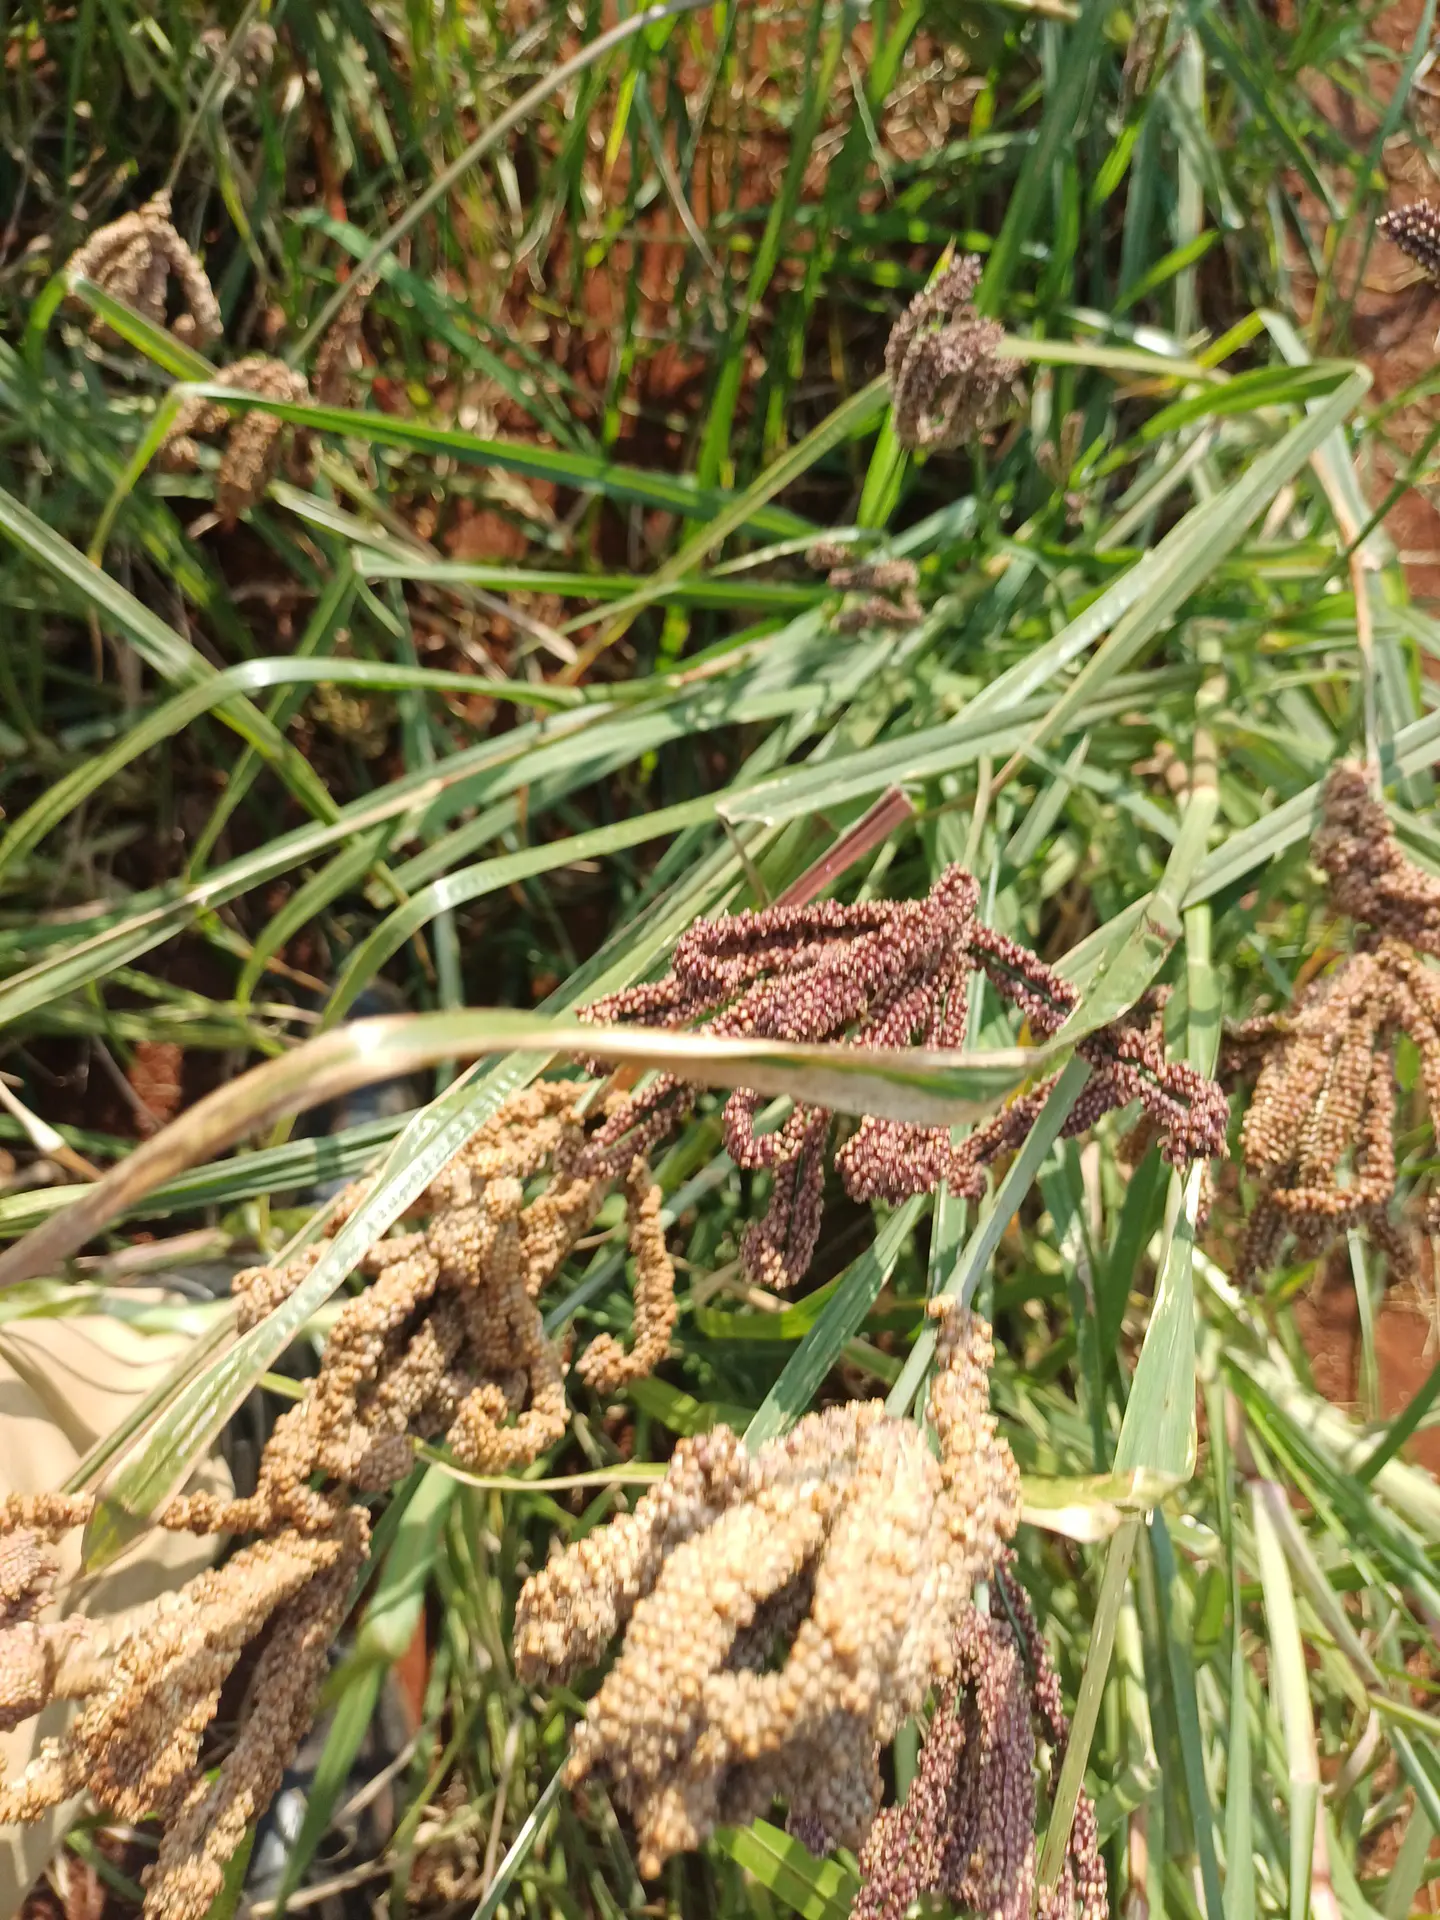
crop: finger millet
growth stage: filling grain
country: Kenya
